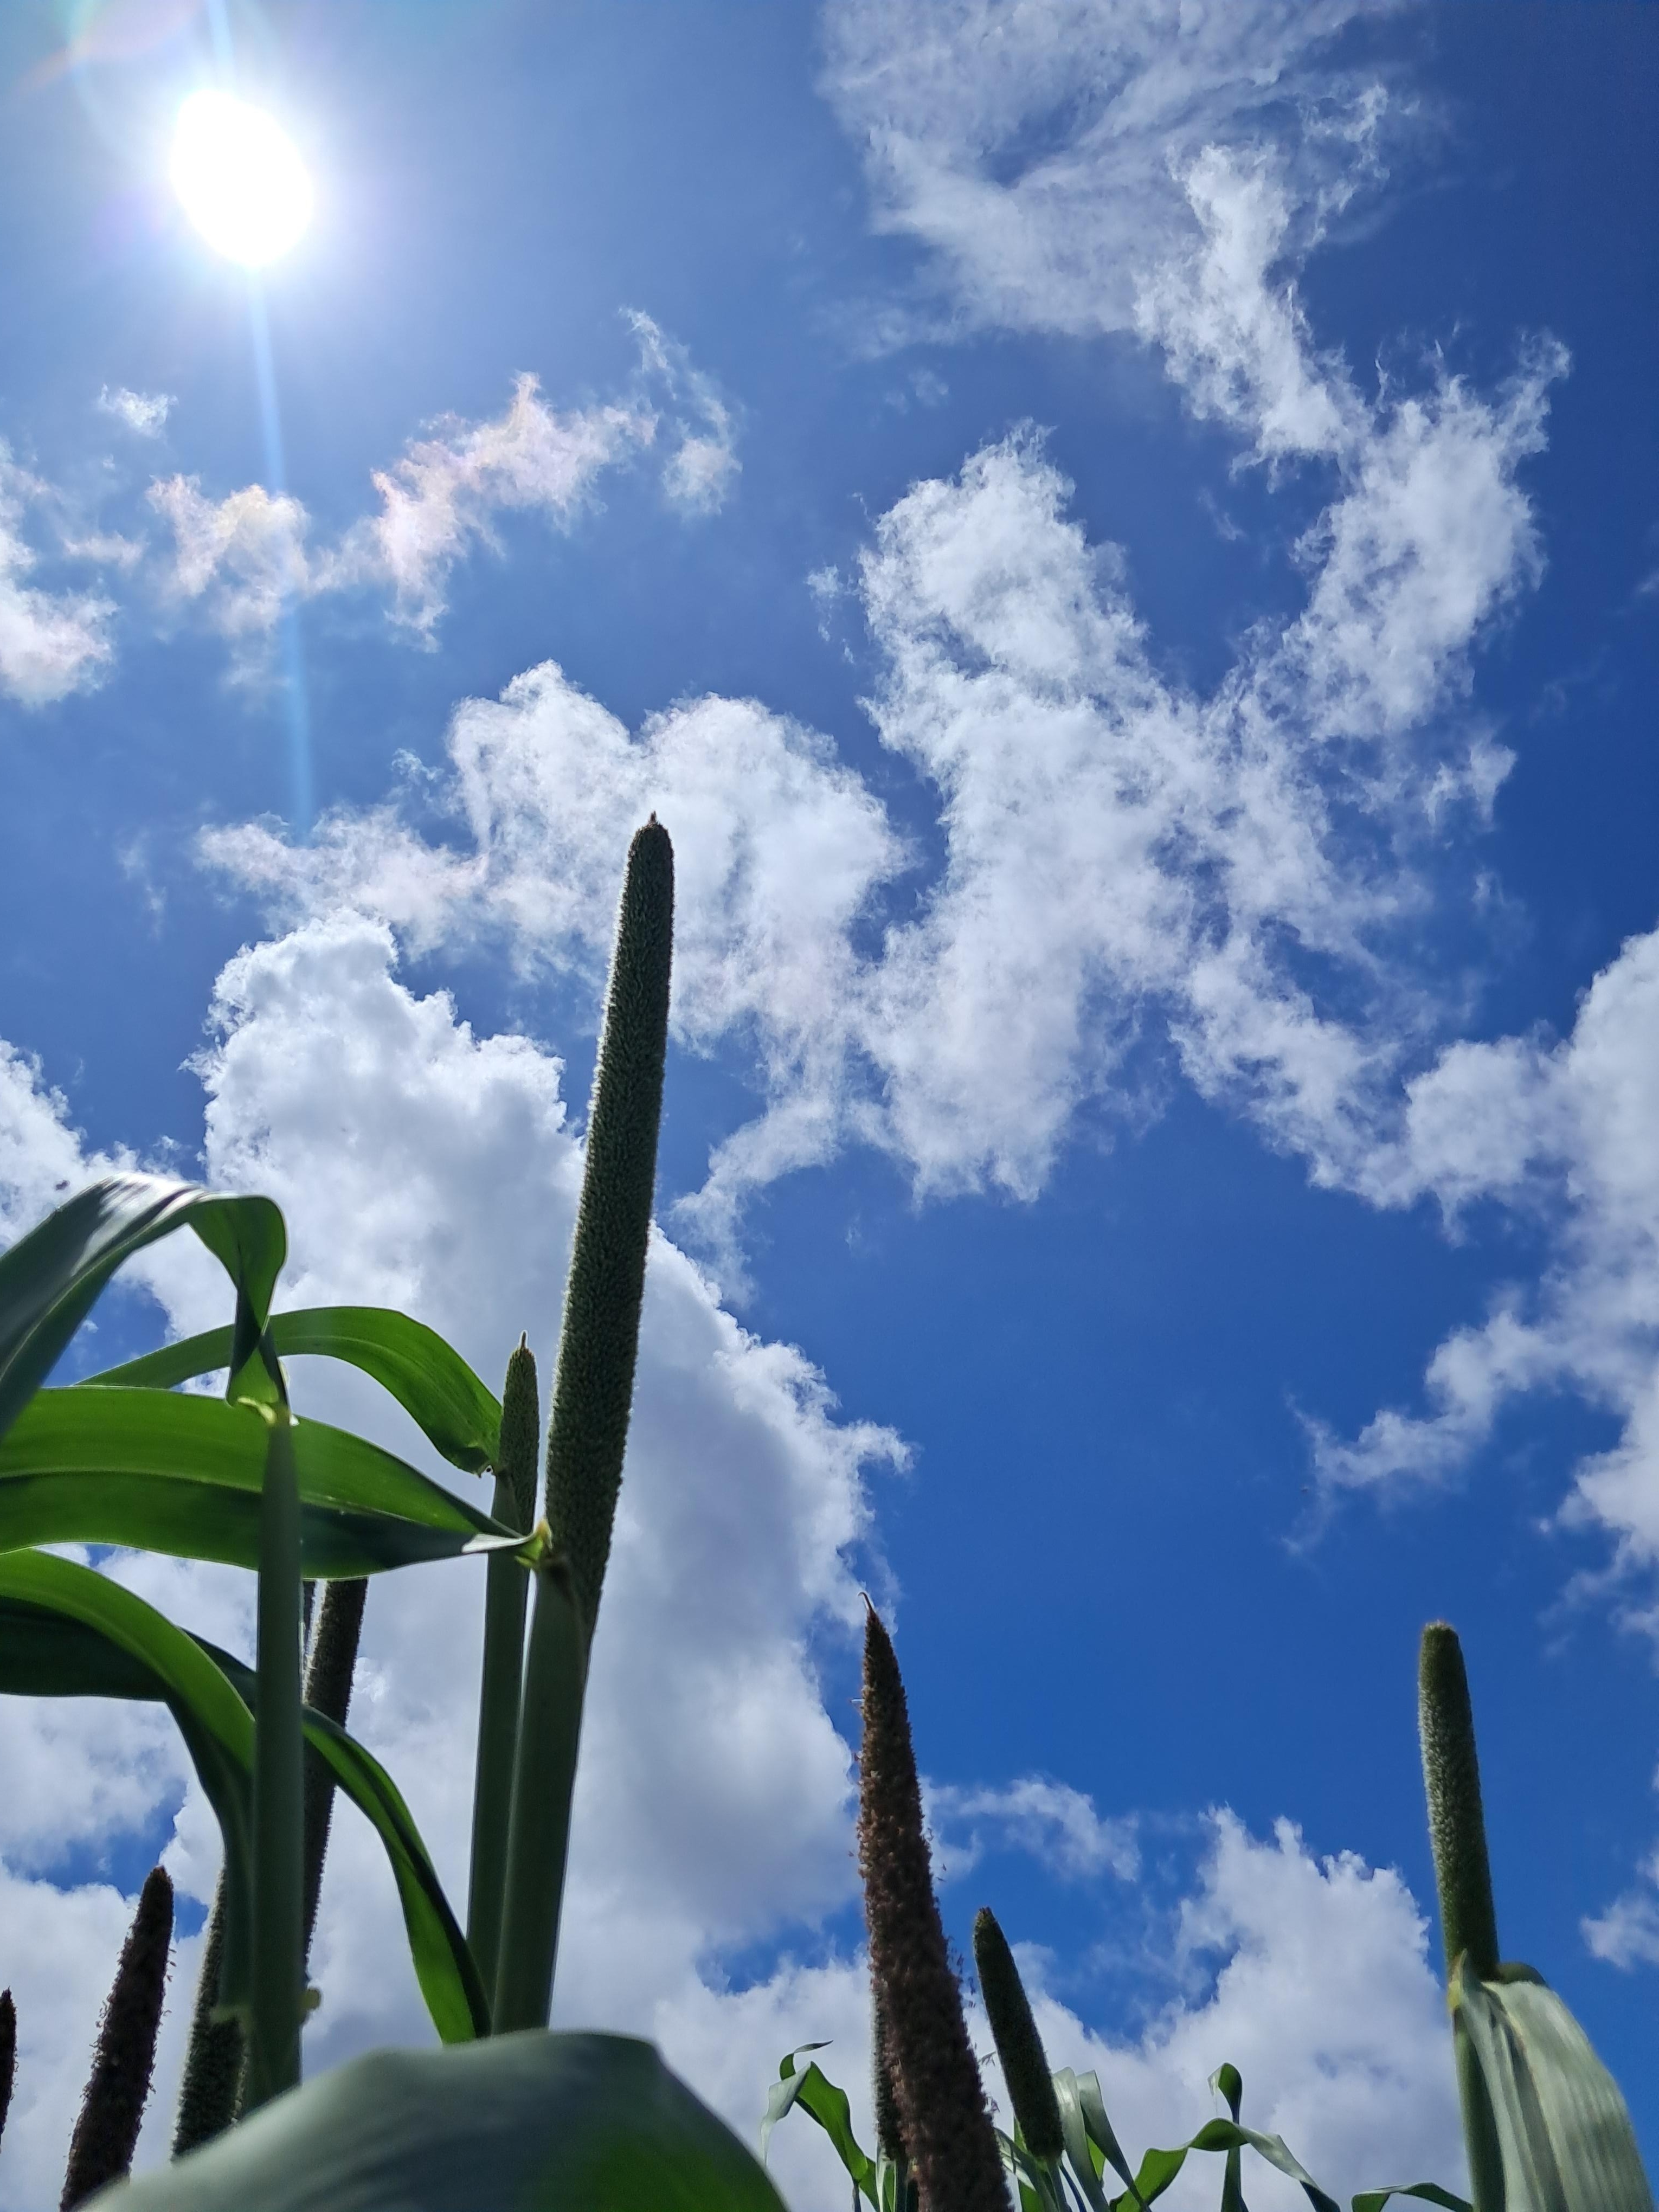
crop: pearl millet
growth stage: heading tuber
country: Tanzania
